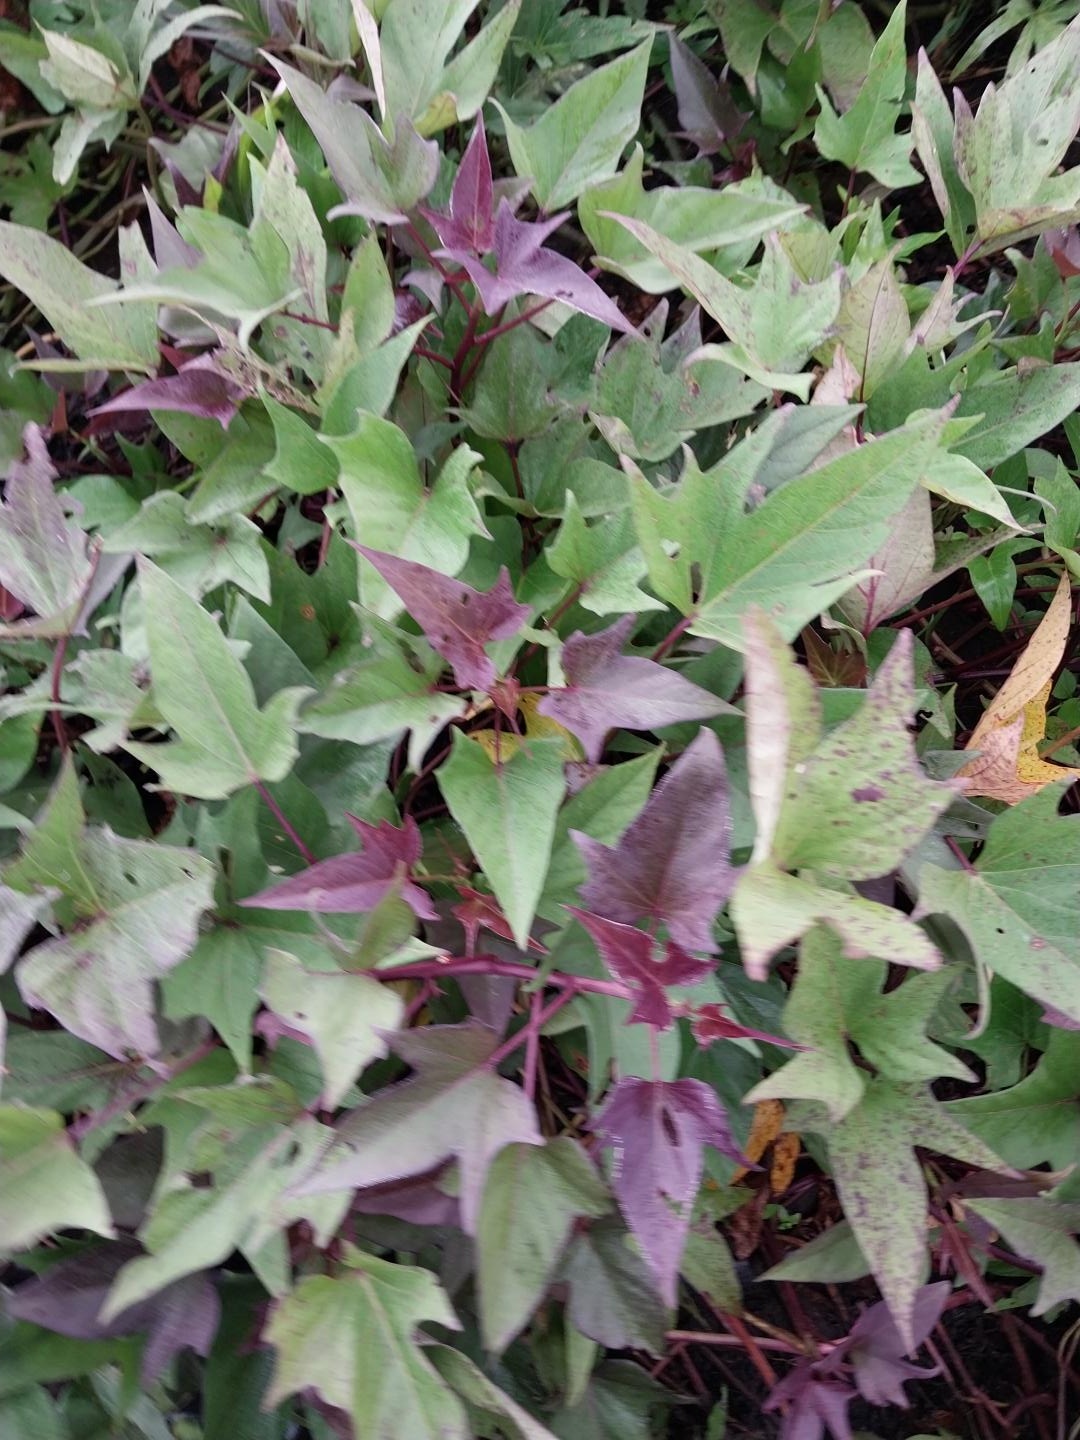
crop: sweet potato
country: Tanzania
